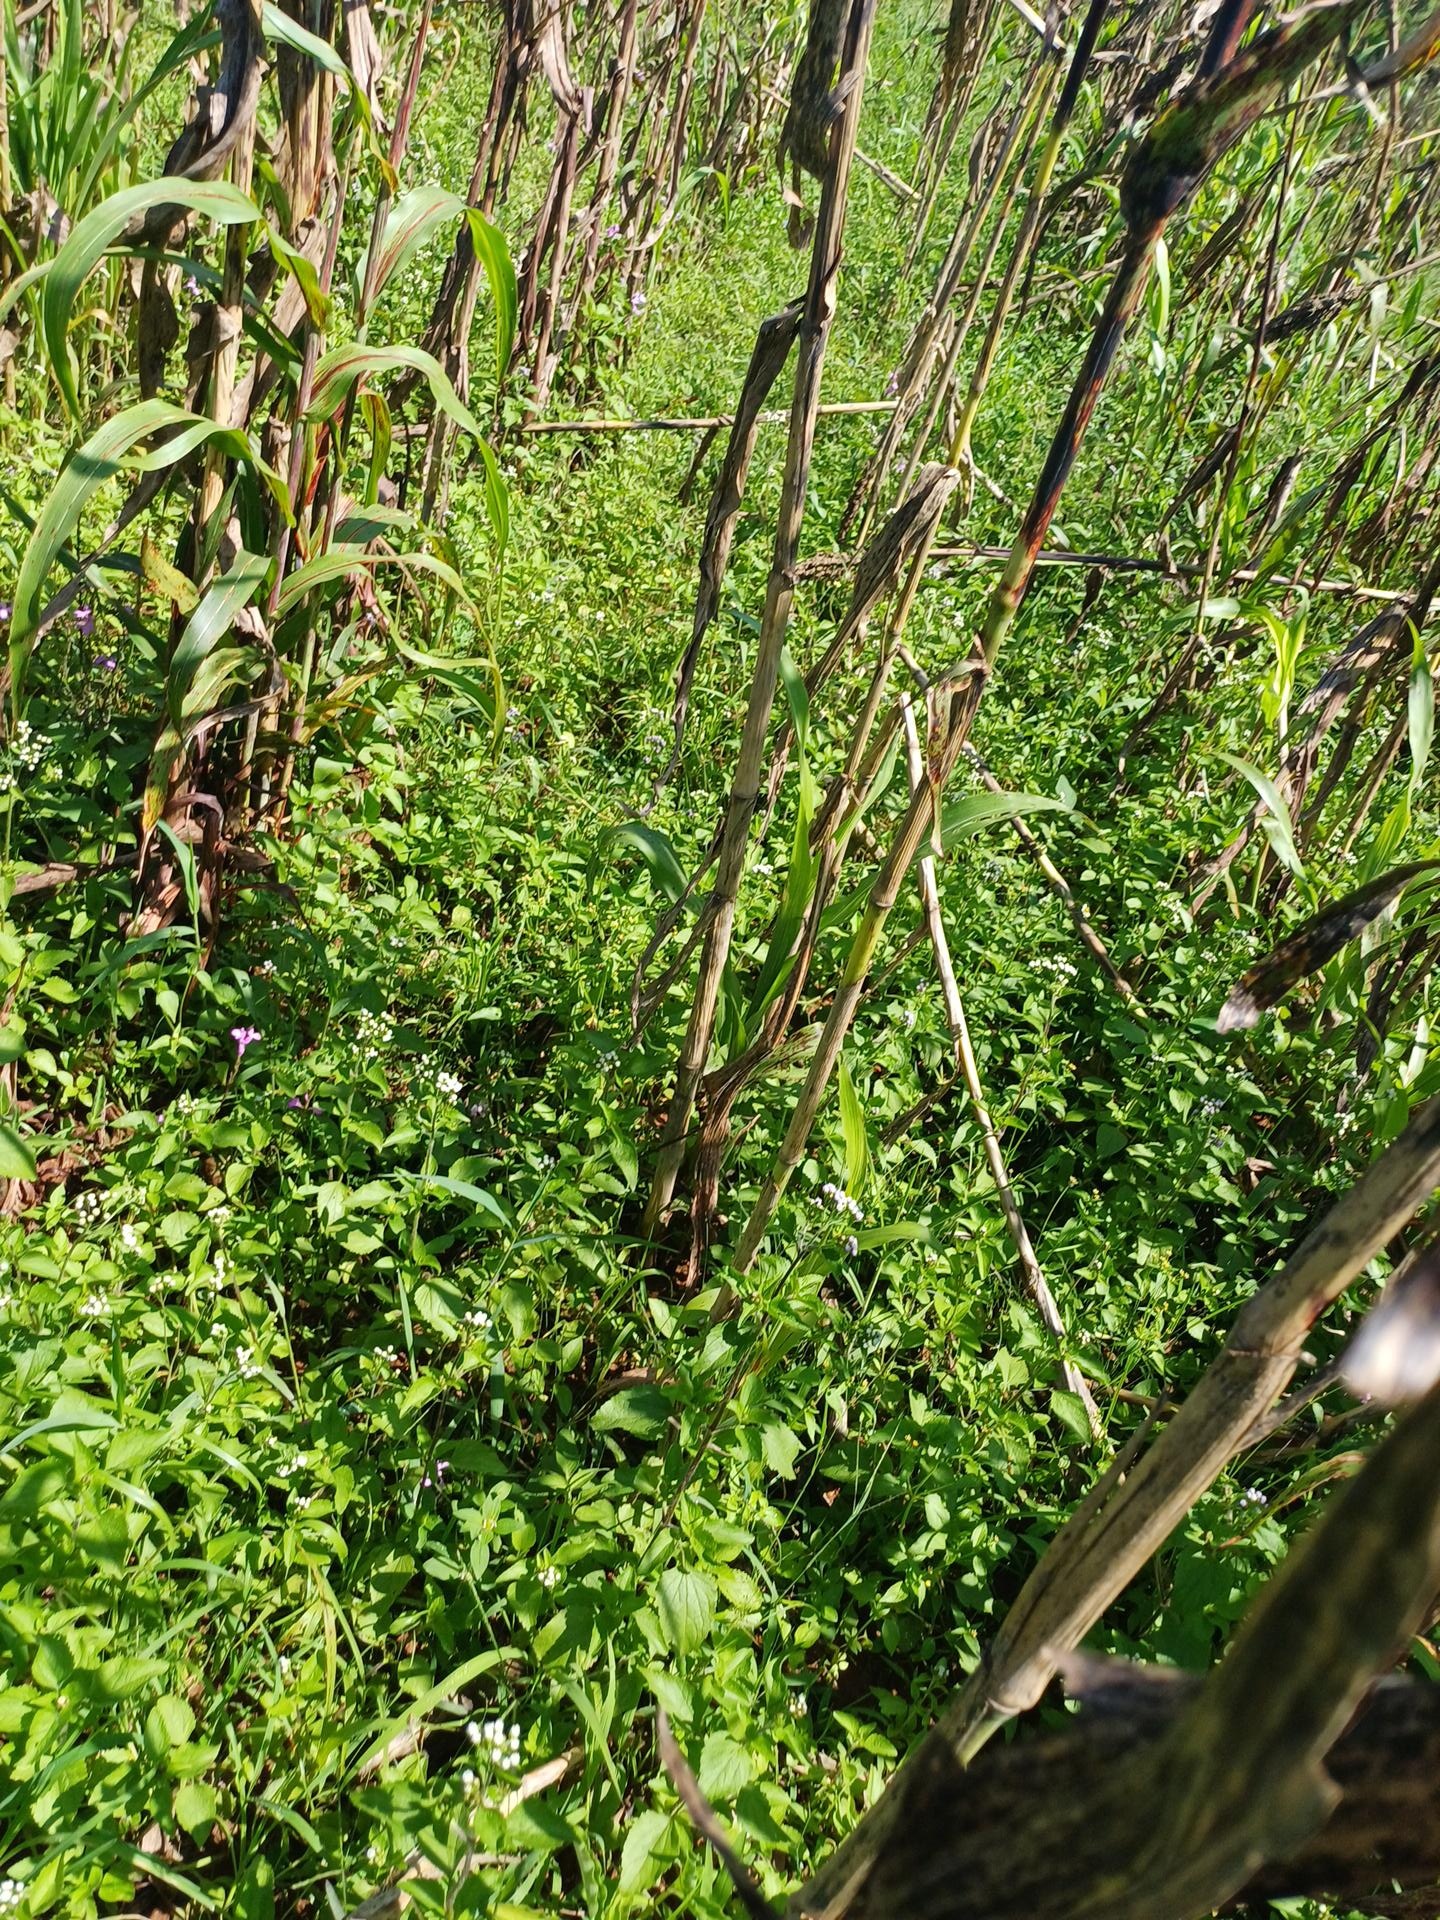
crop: sorghum
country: Kenya
